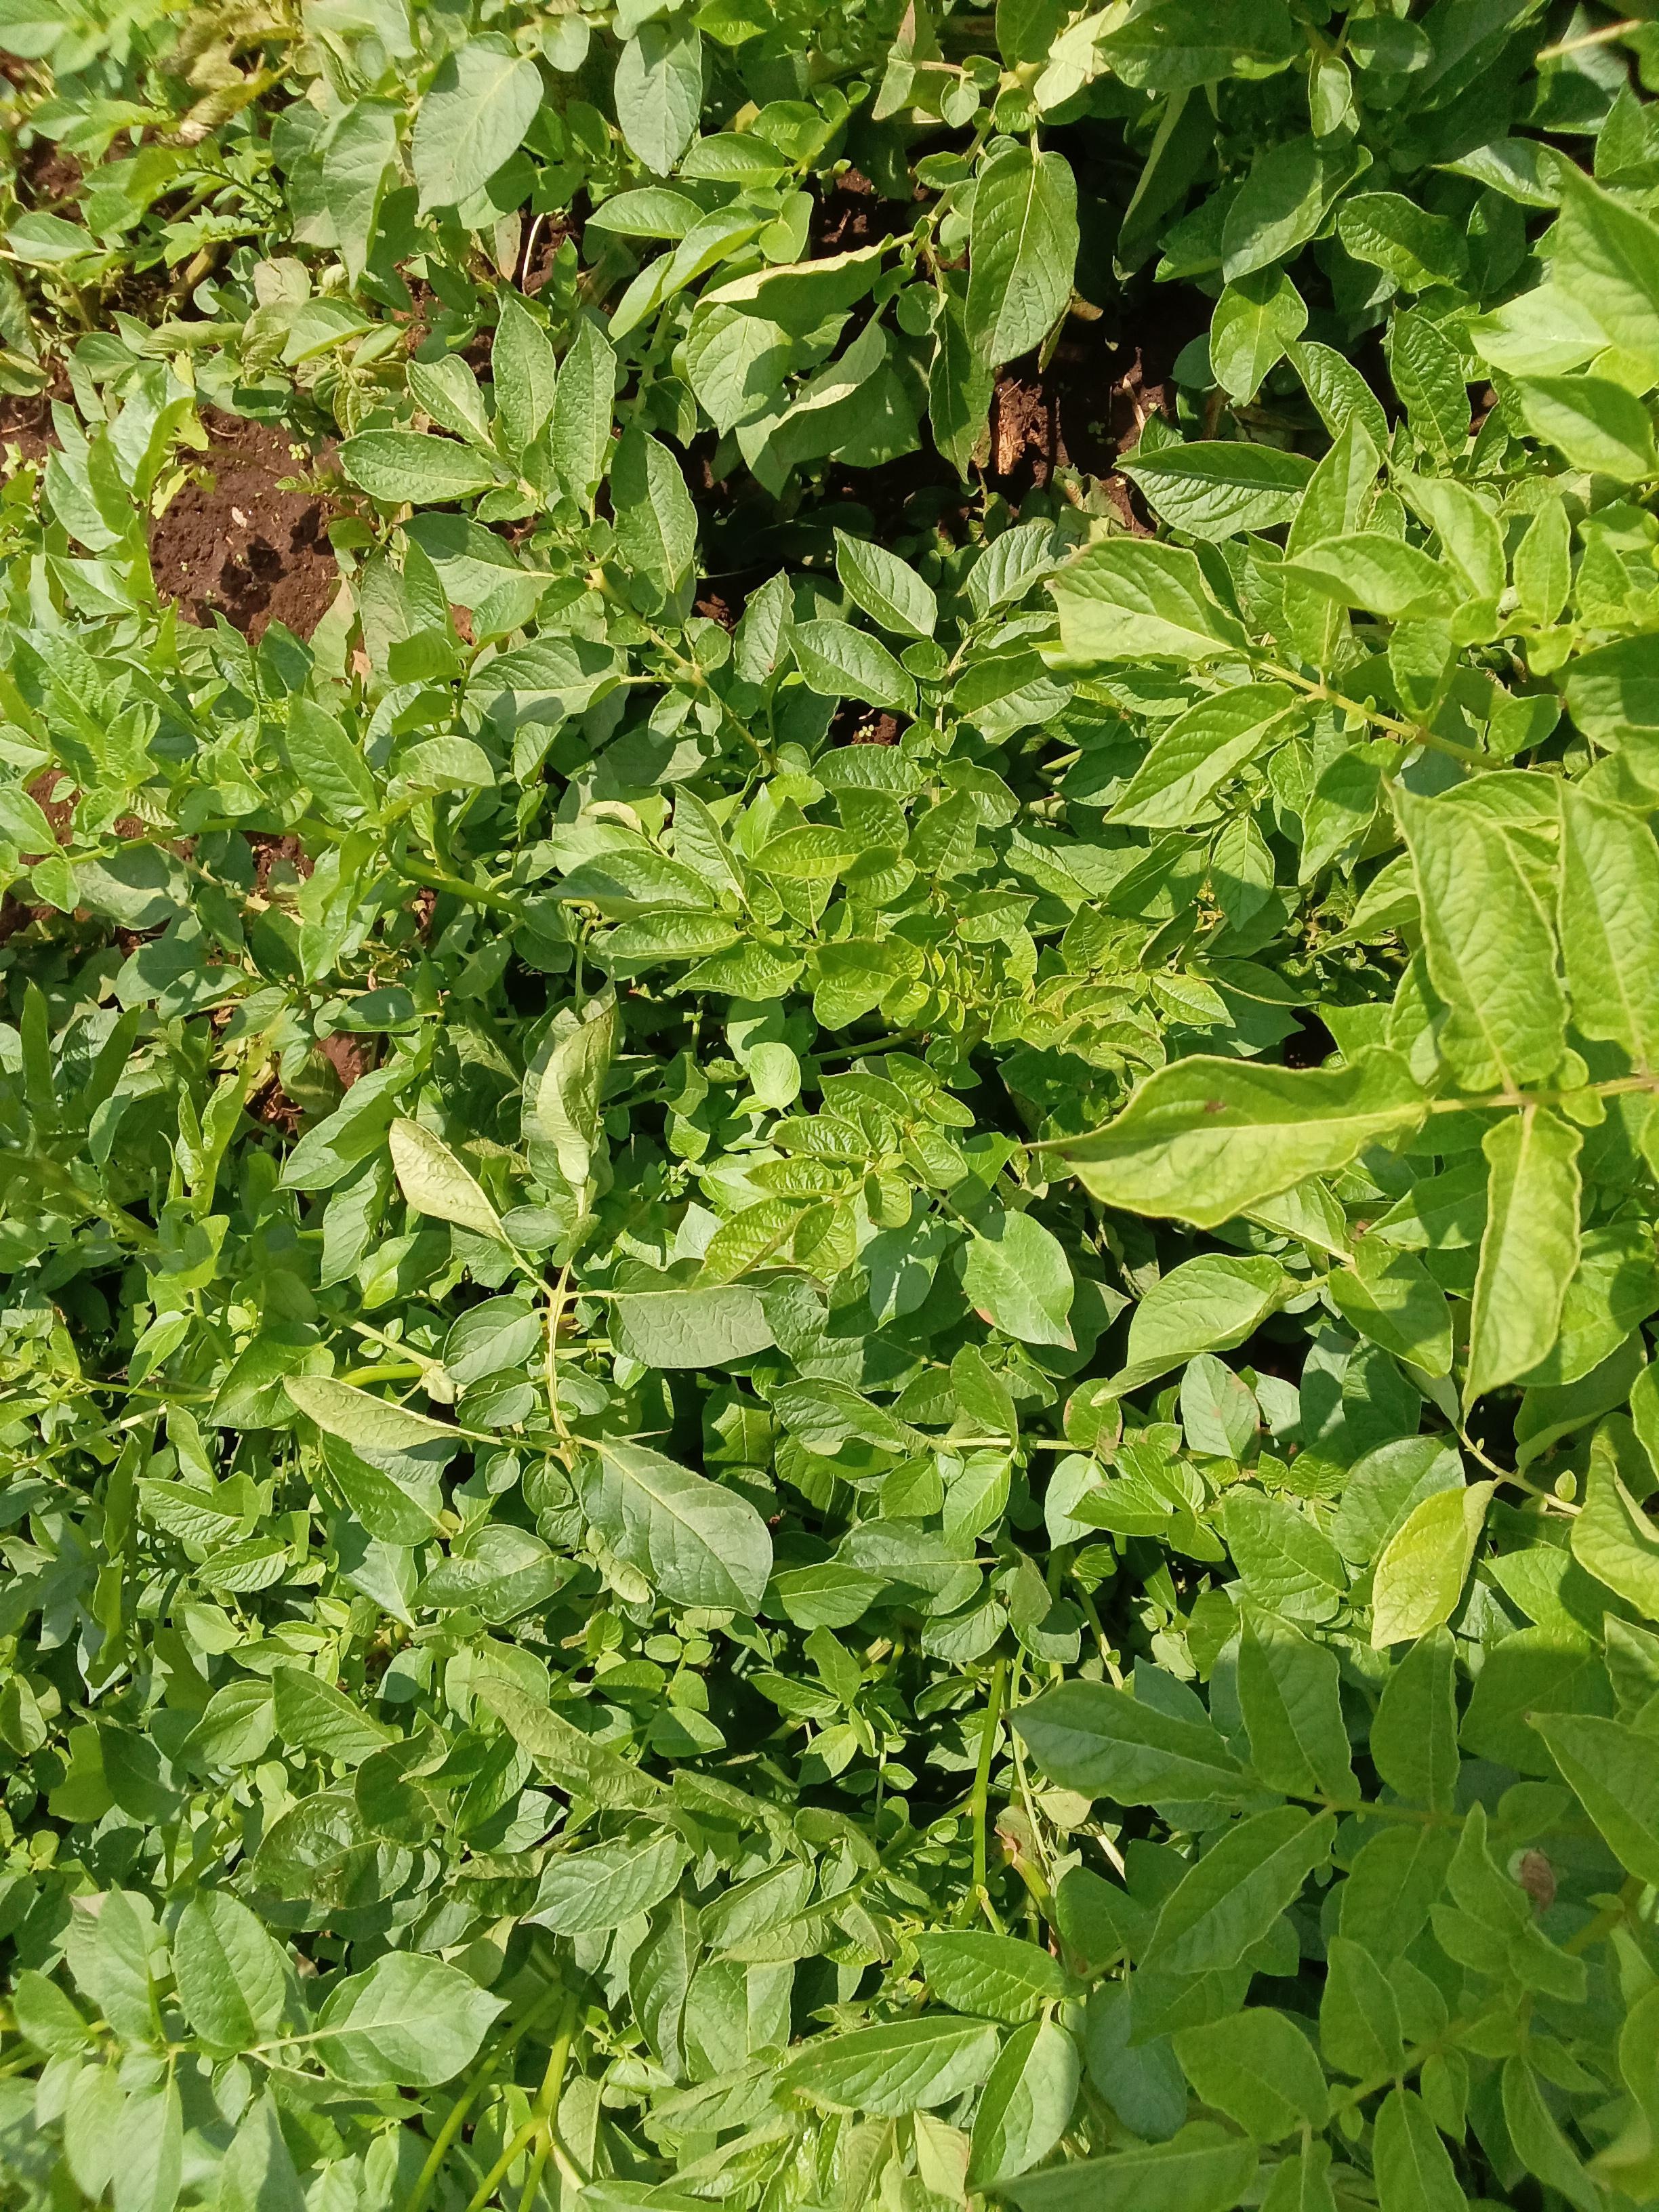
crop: potato
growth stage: flowering
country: Kenya
